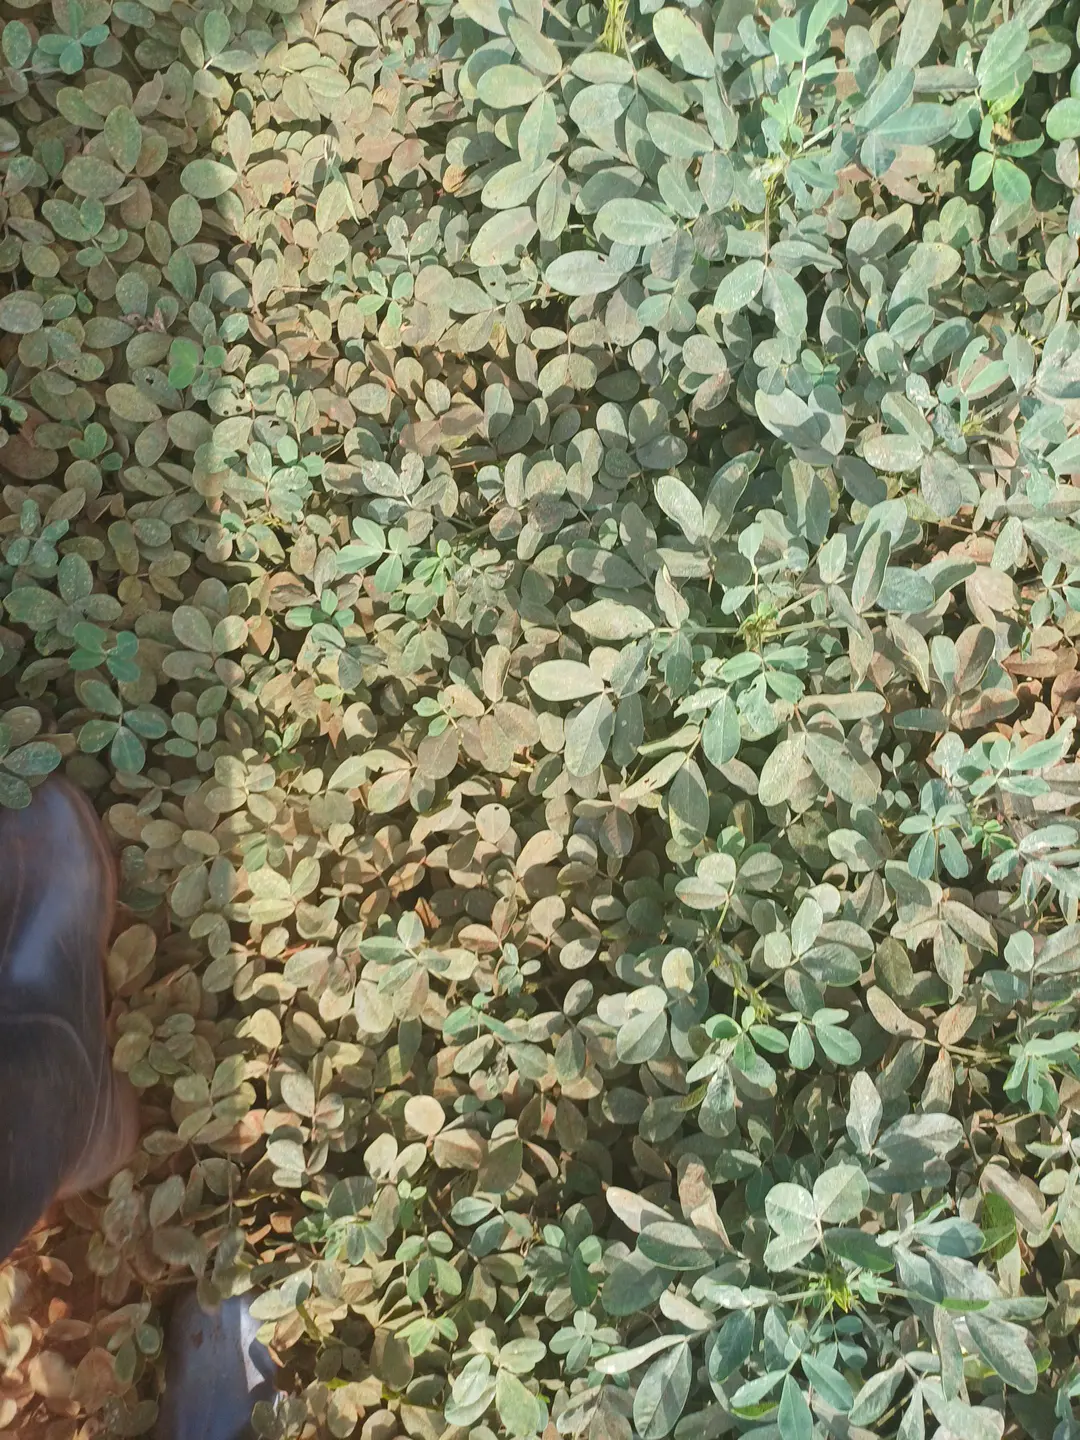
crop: groundnut
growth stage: pegging
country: Kenya
